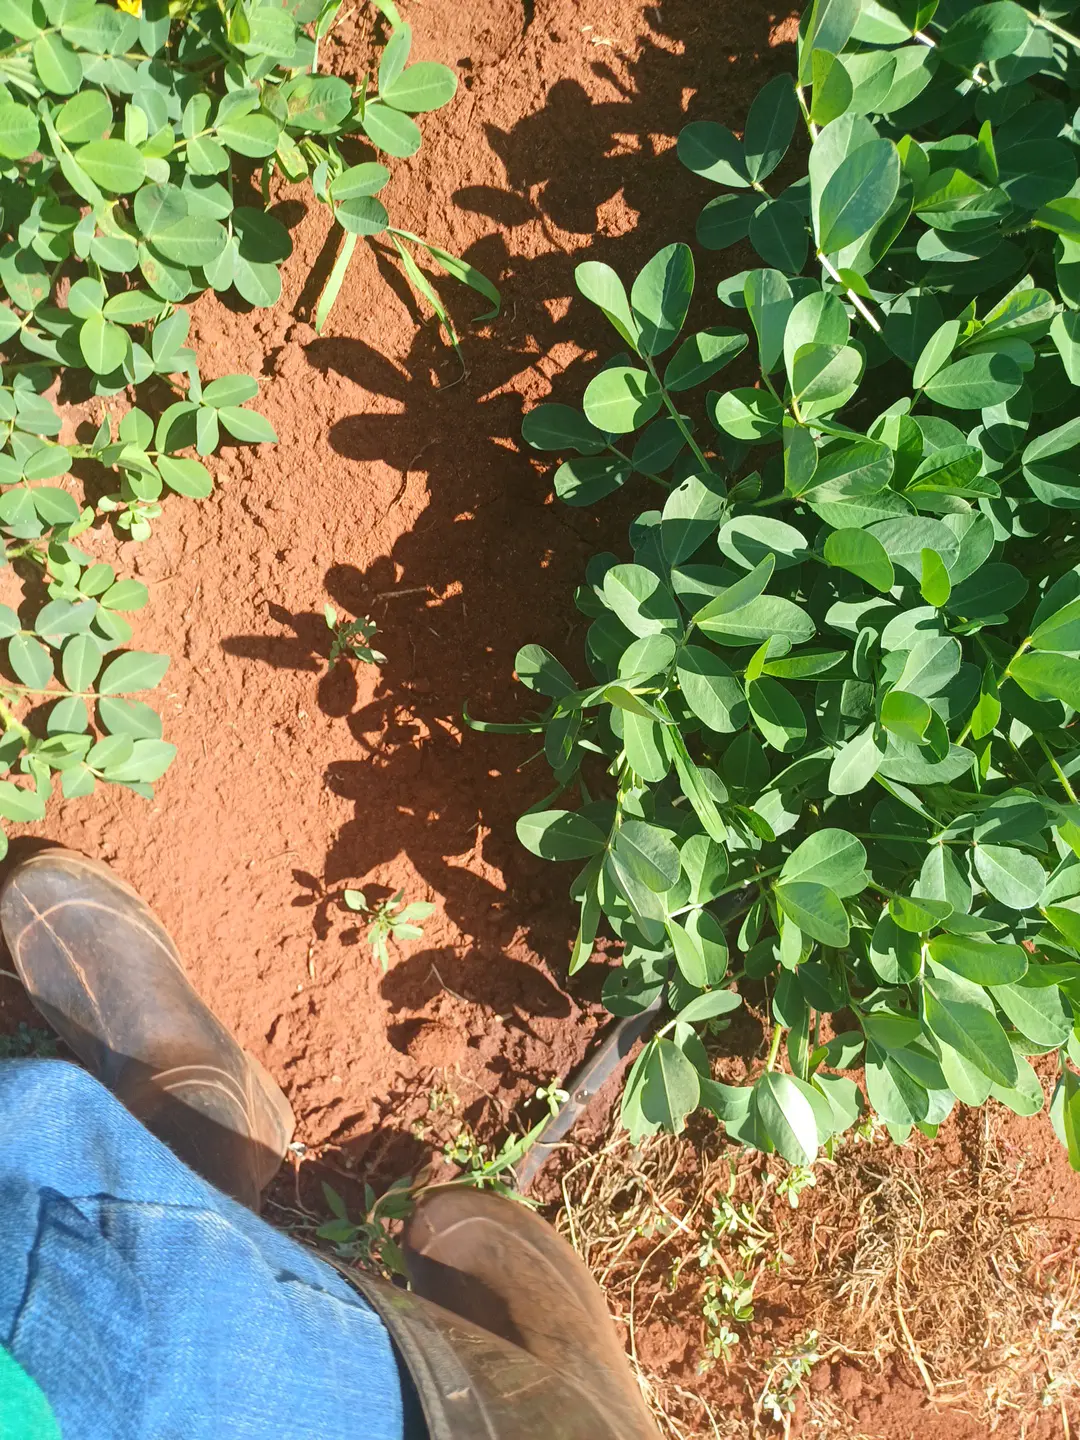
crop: groundnut
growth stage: flowering
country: Kenya
